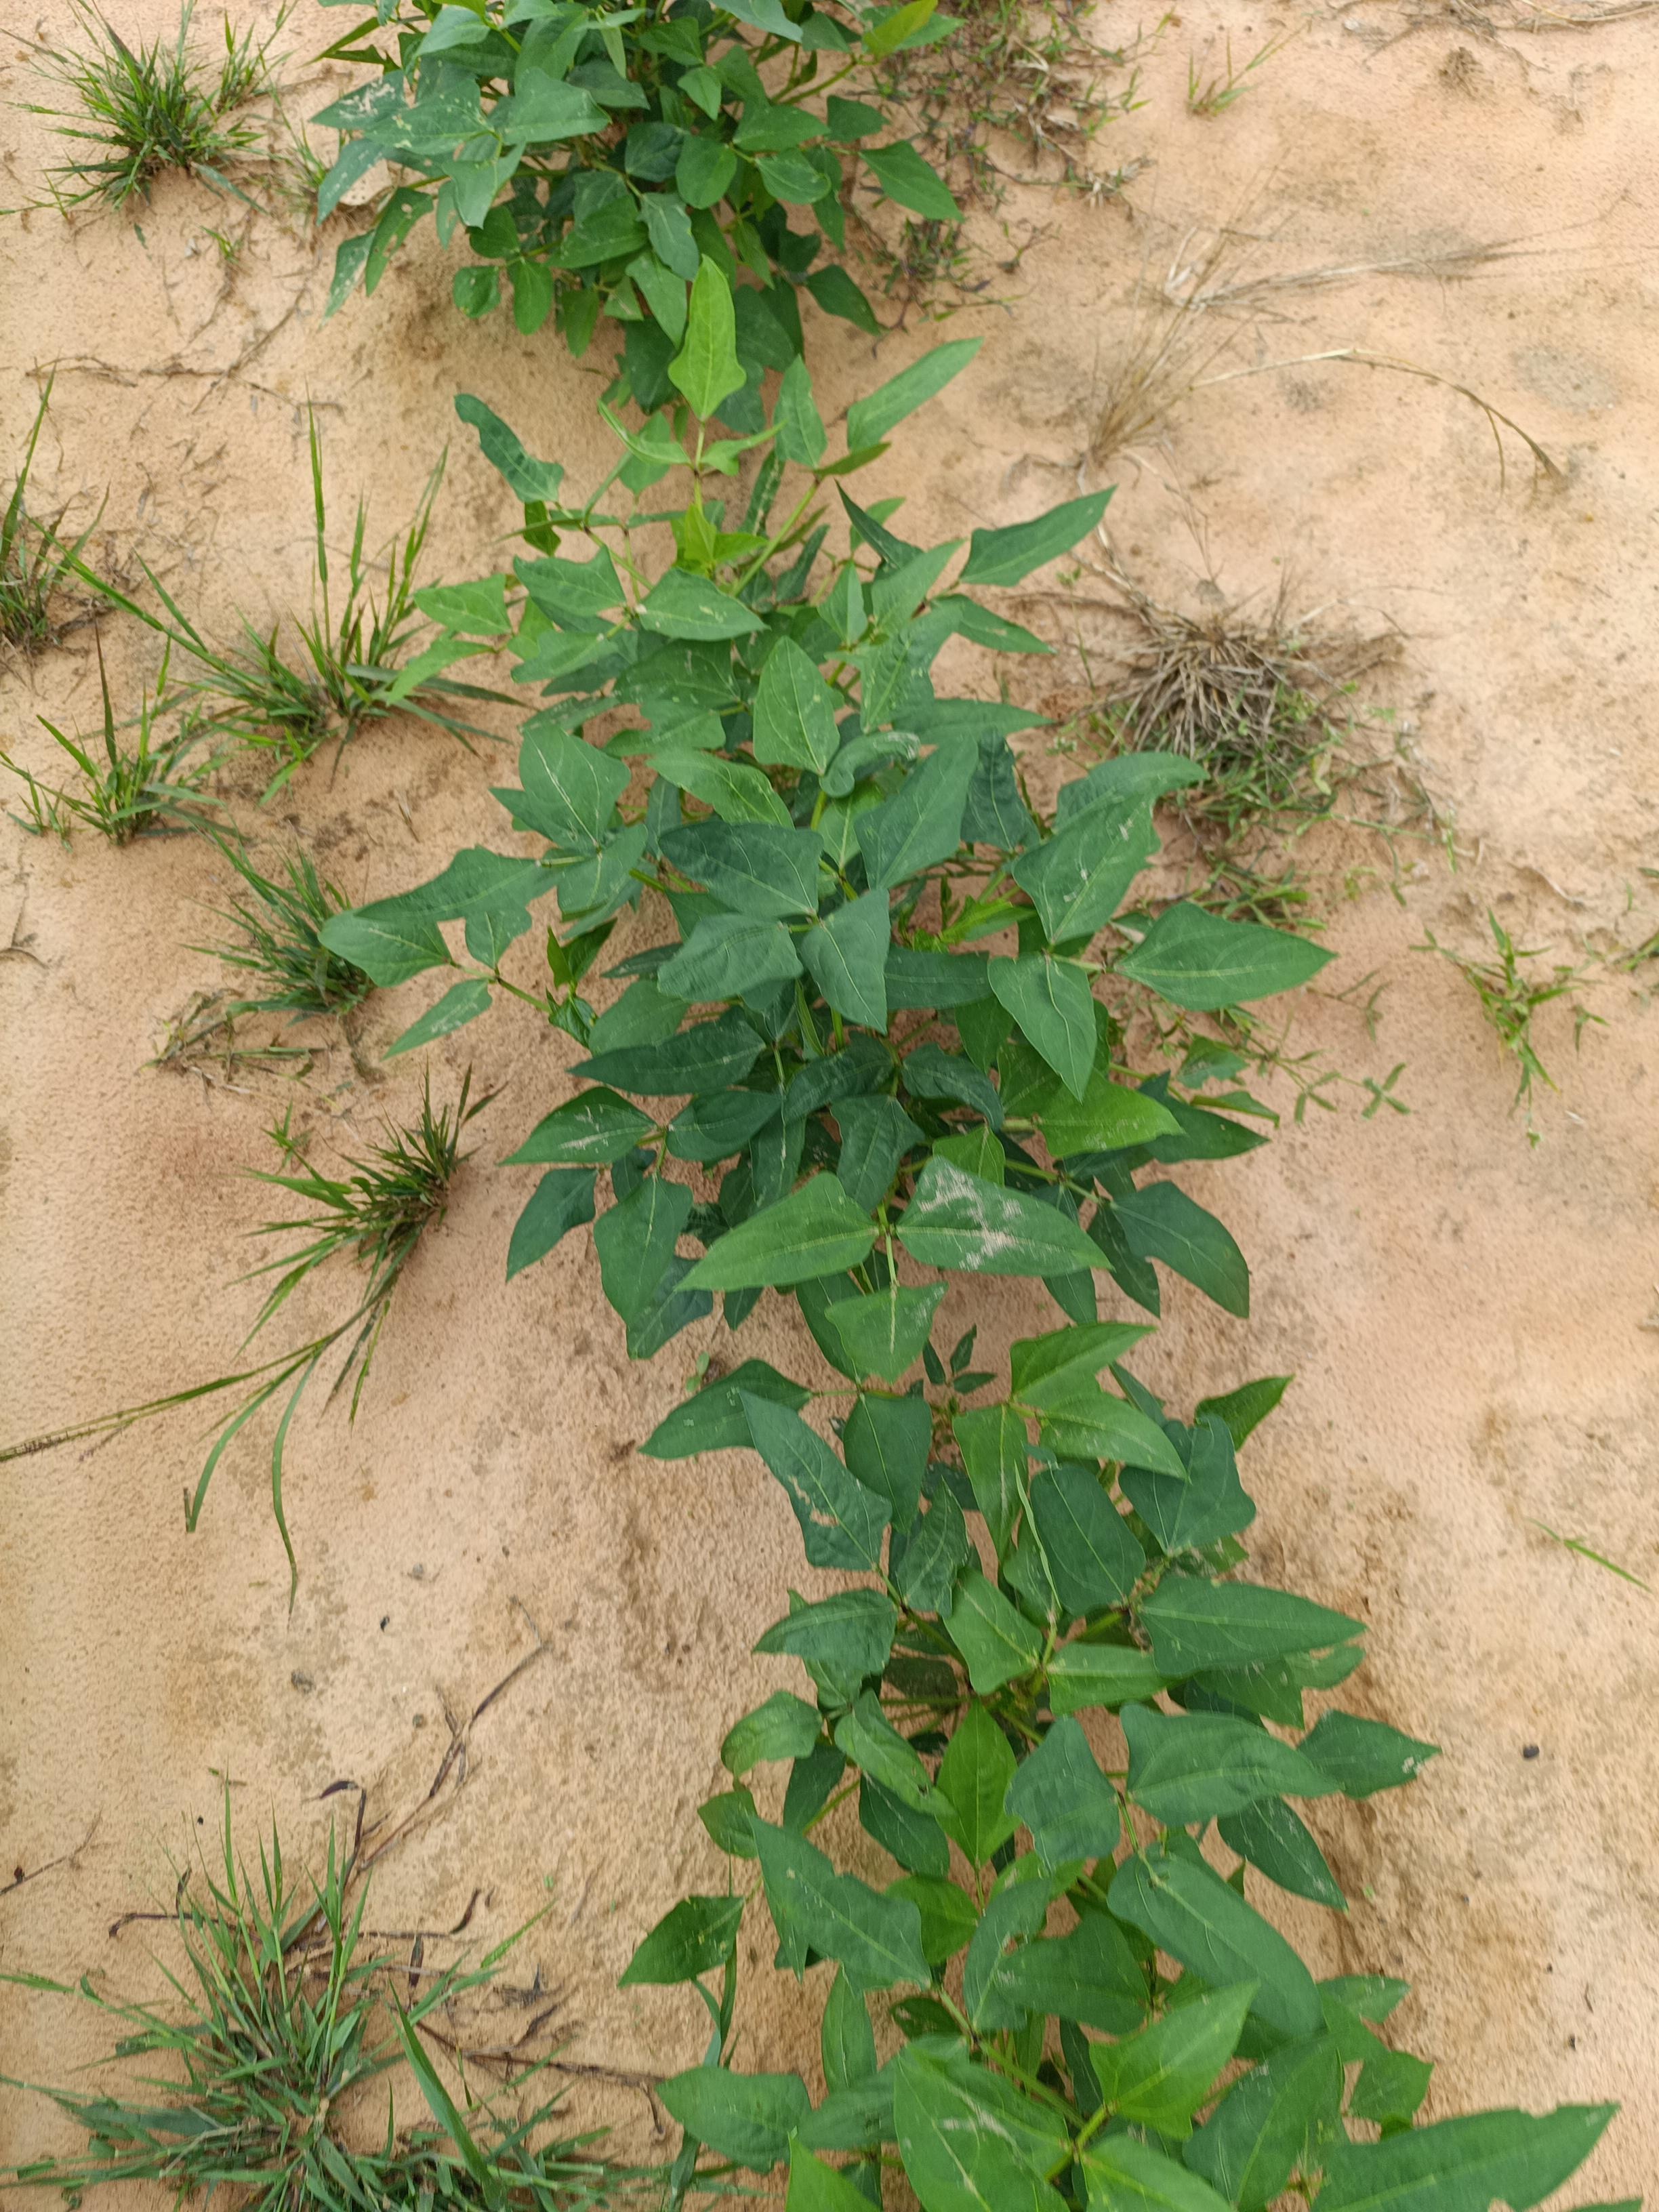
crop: cowpea
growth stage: emergence
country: Nigeria
